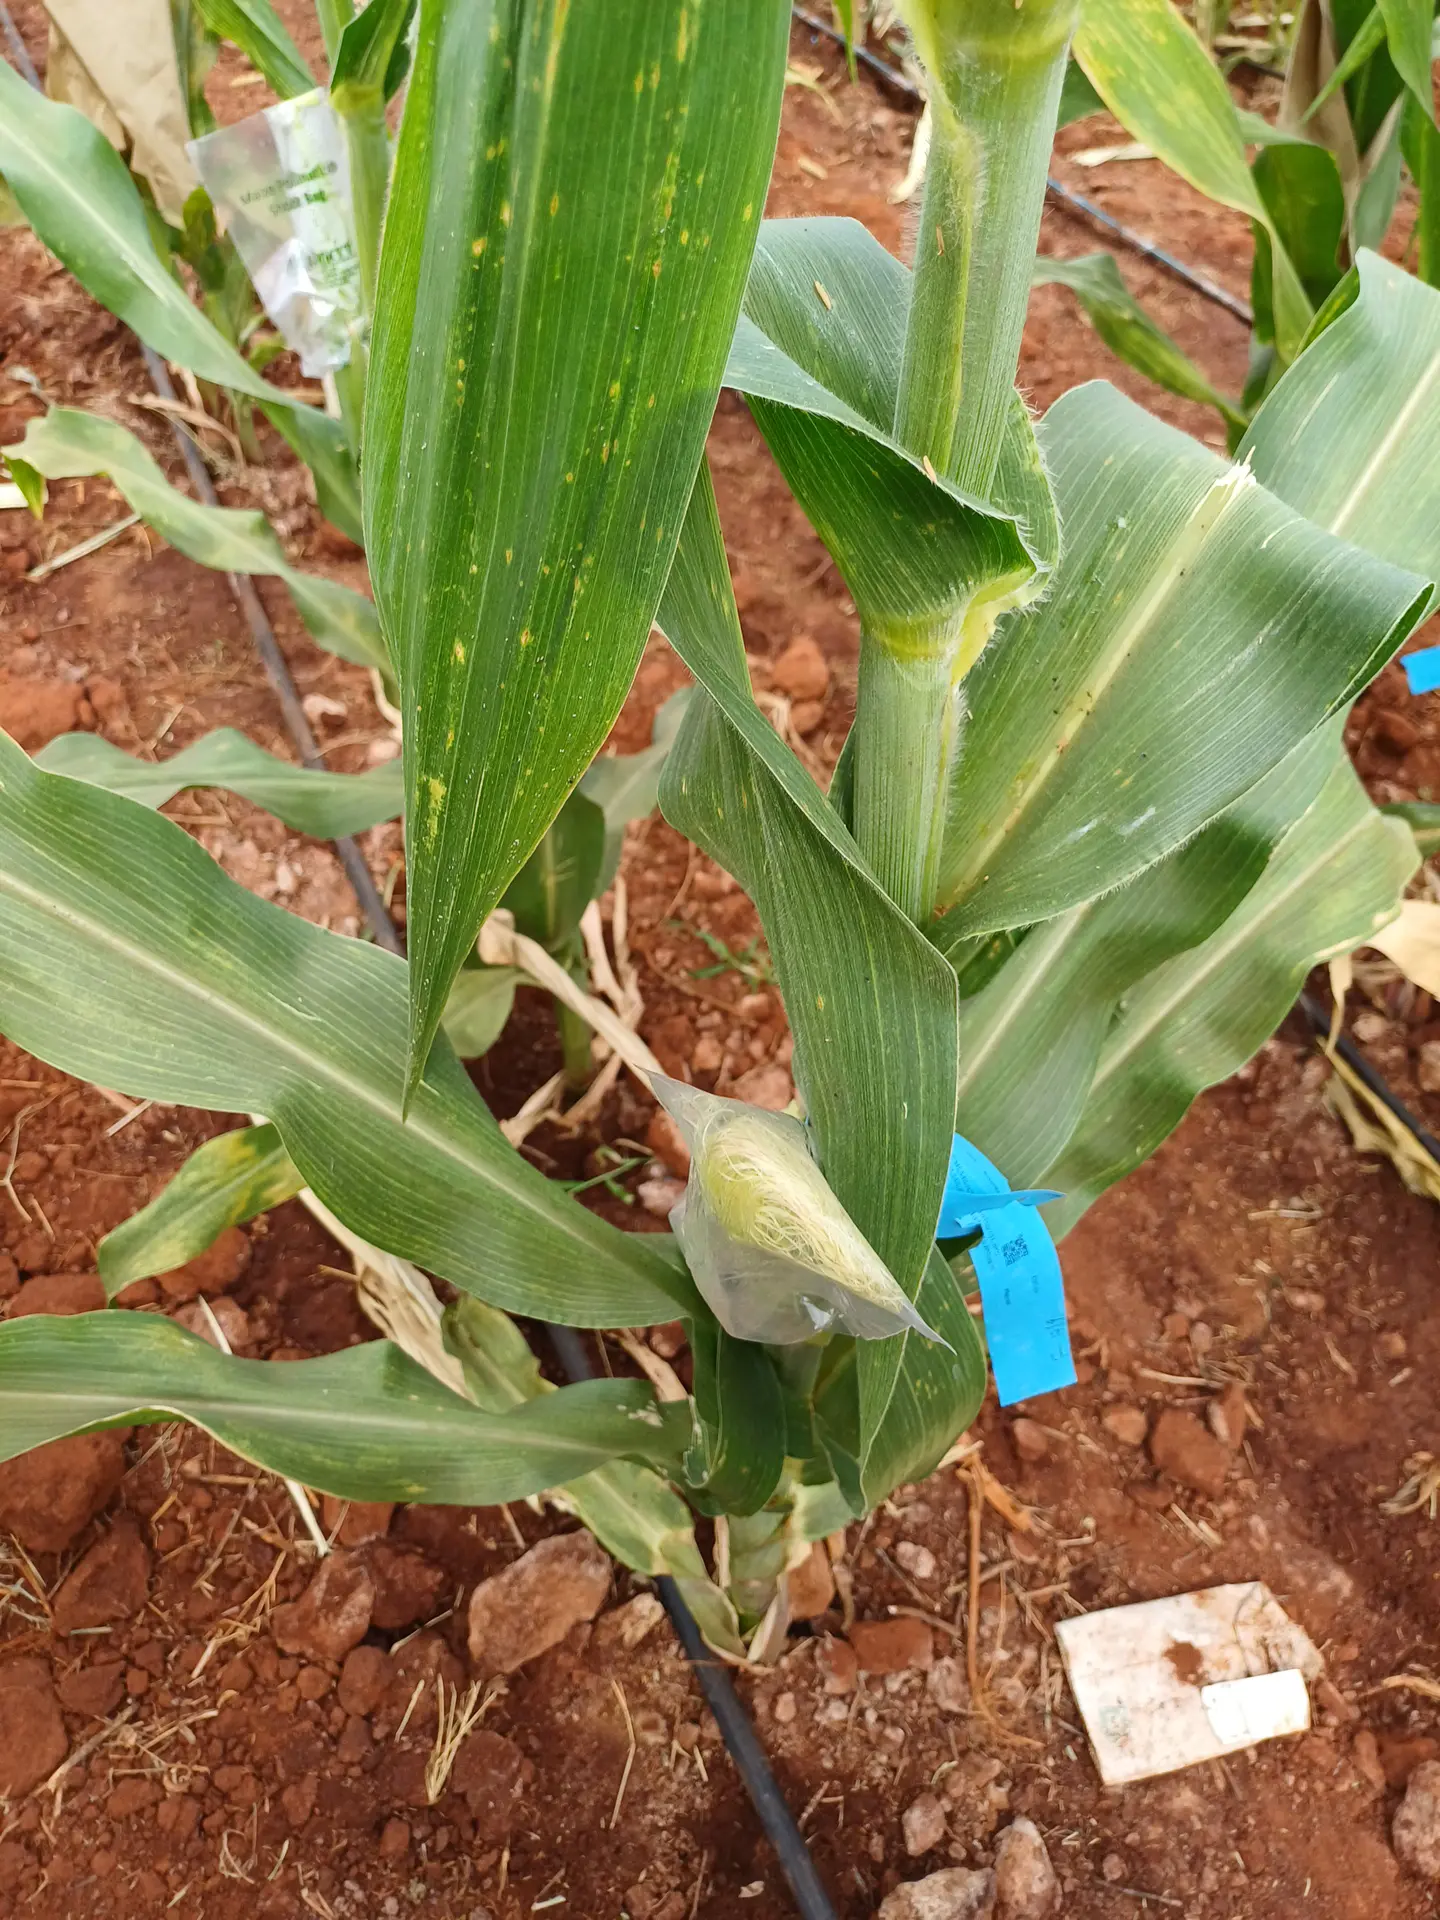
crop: maize
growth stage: flowering
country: Kenya
